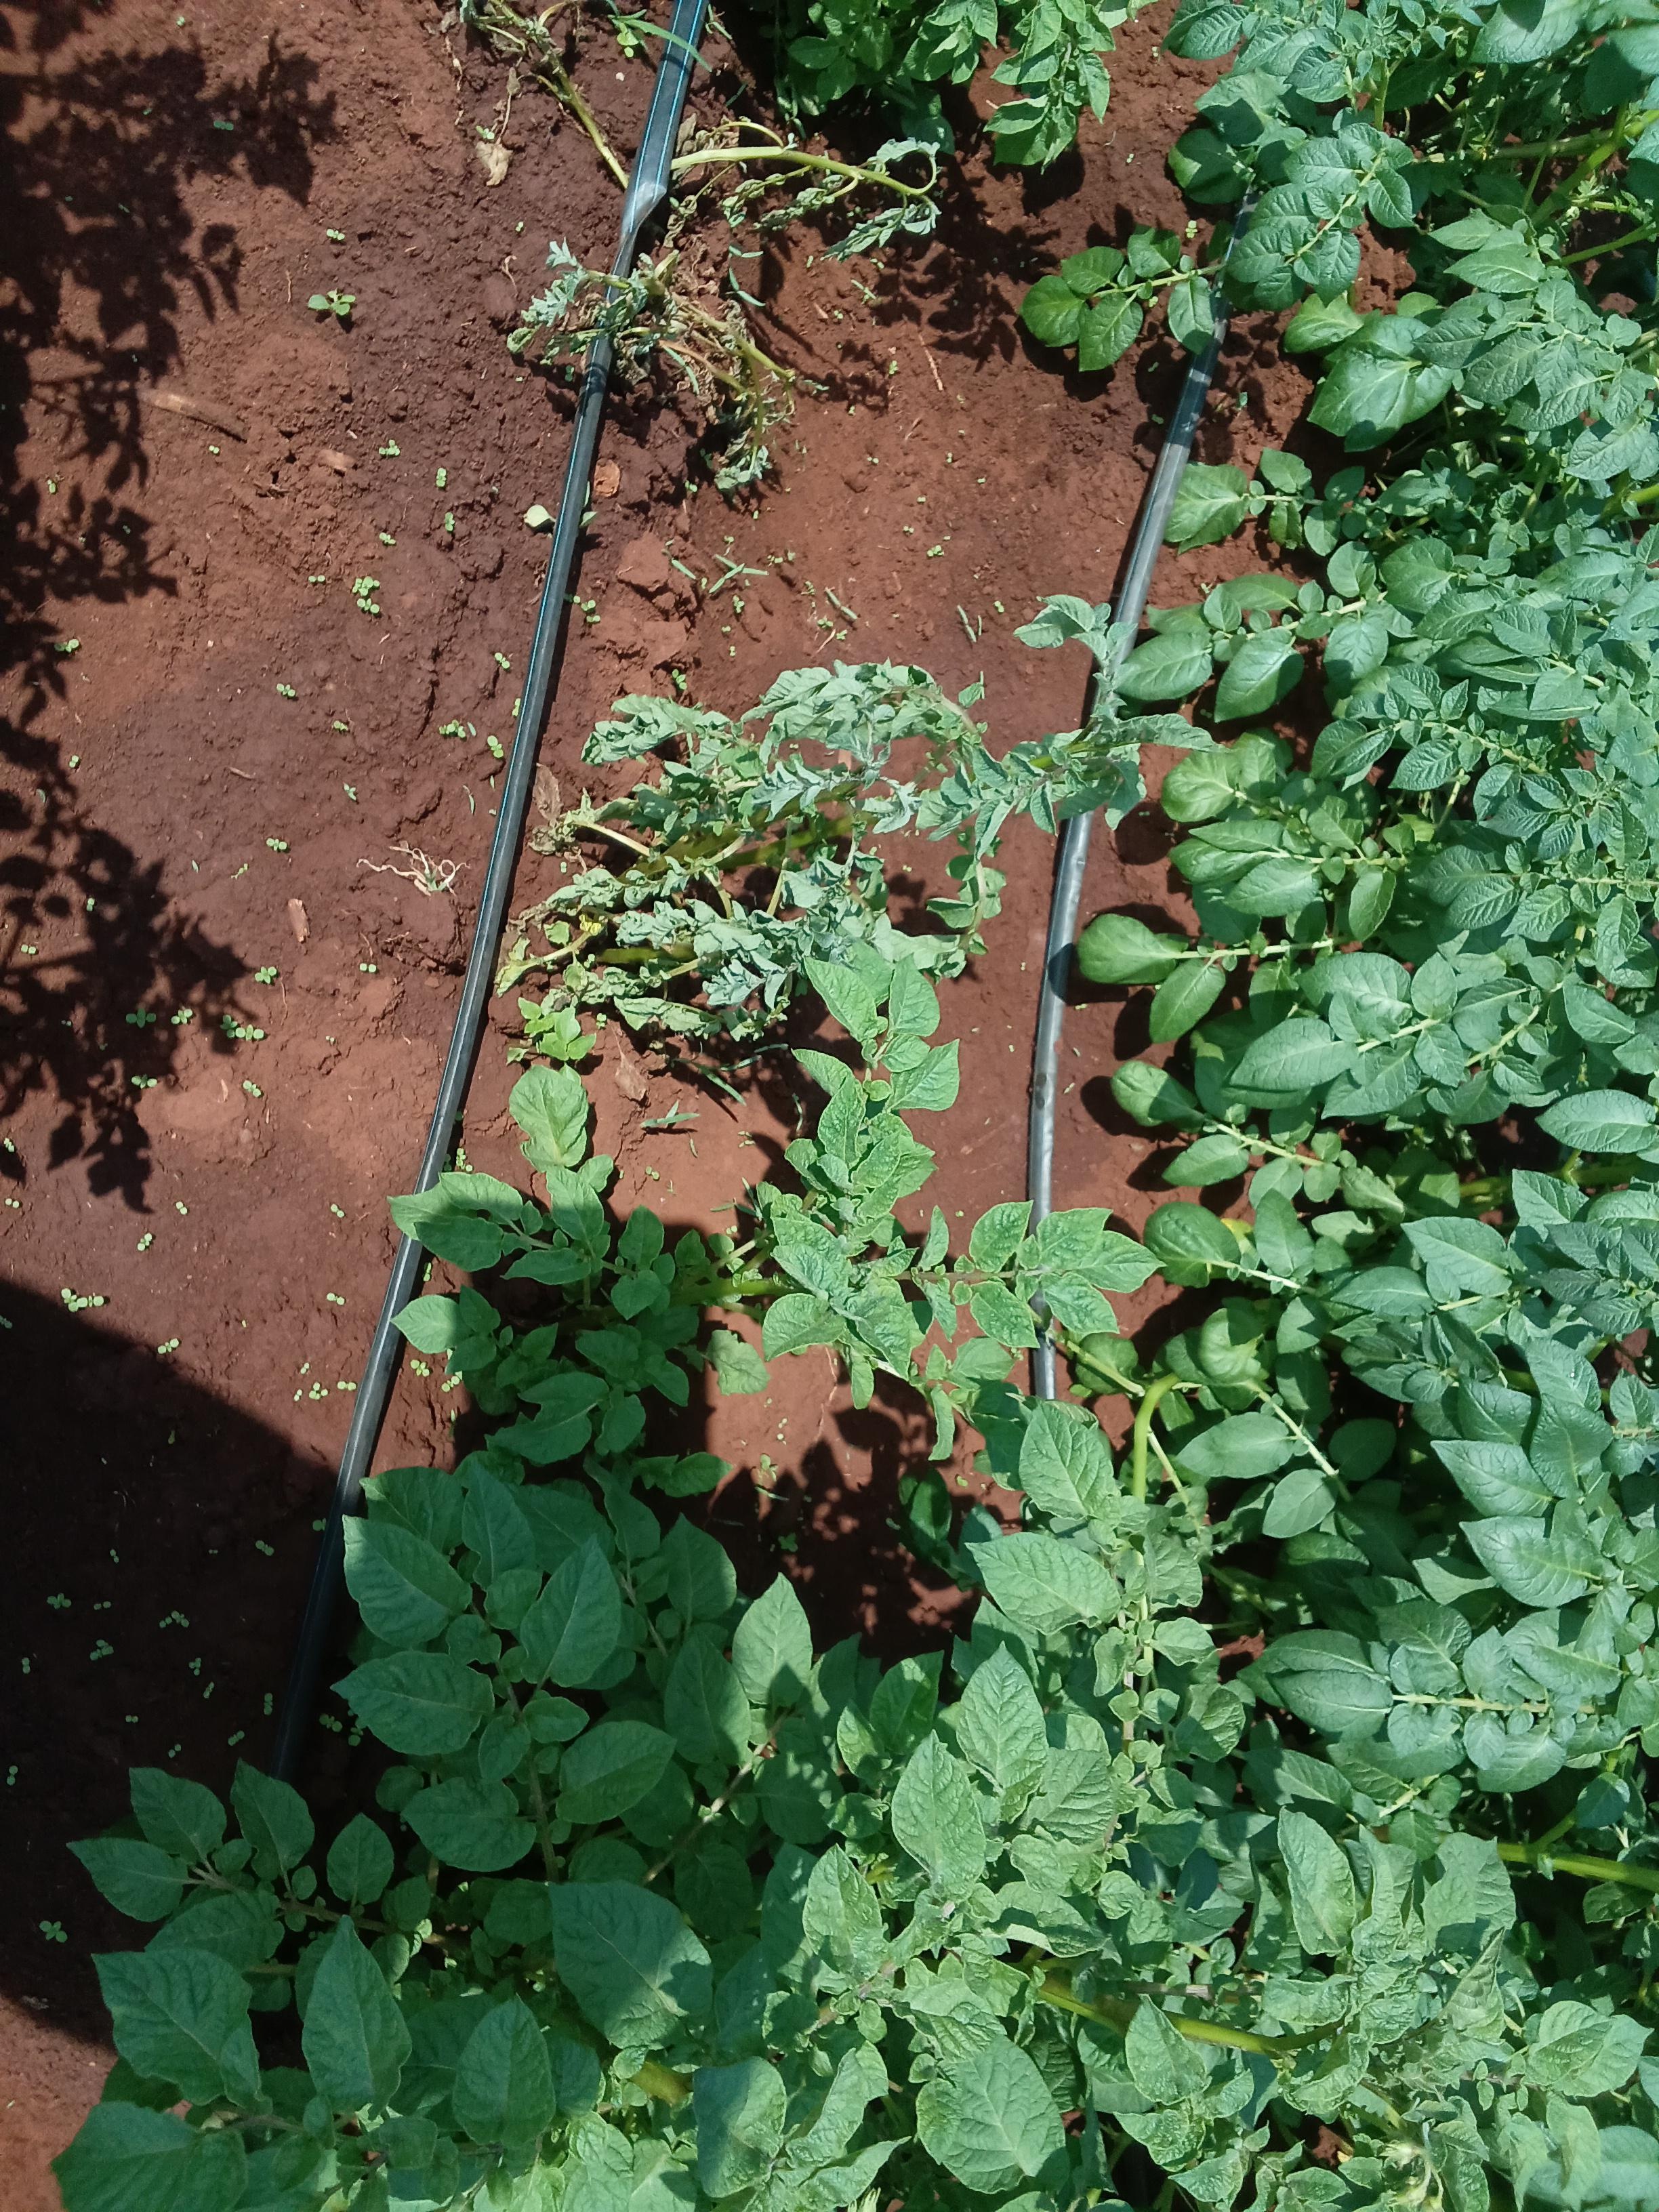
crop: potato
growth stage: vegetative
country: Kenya
